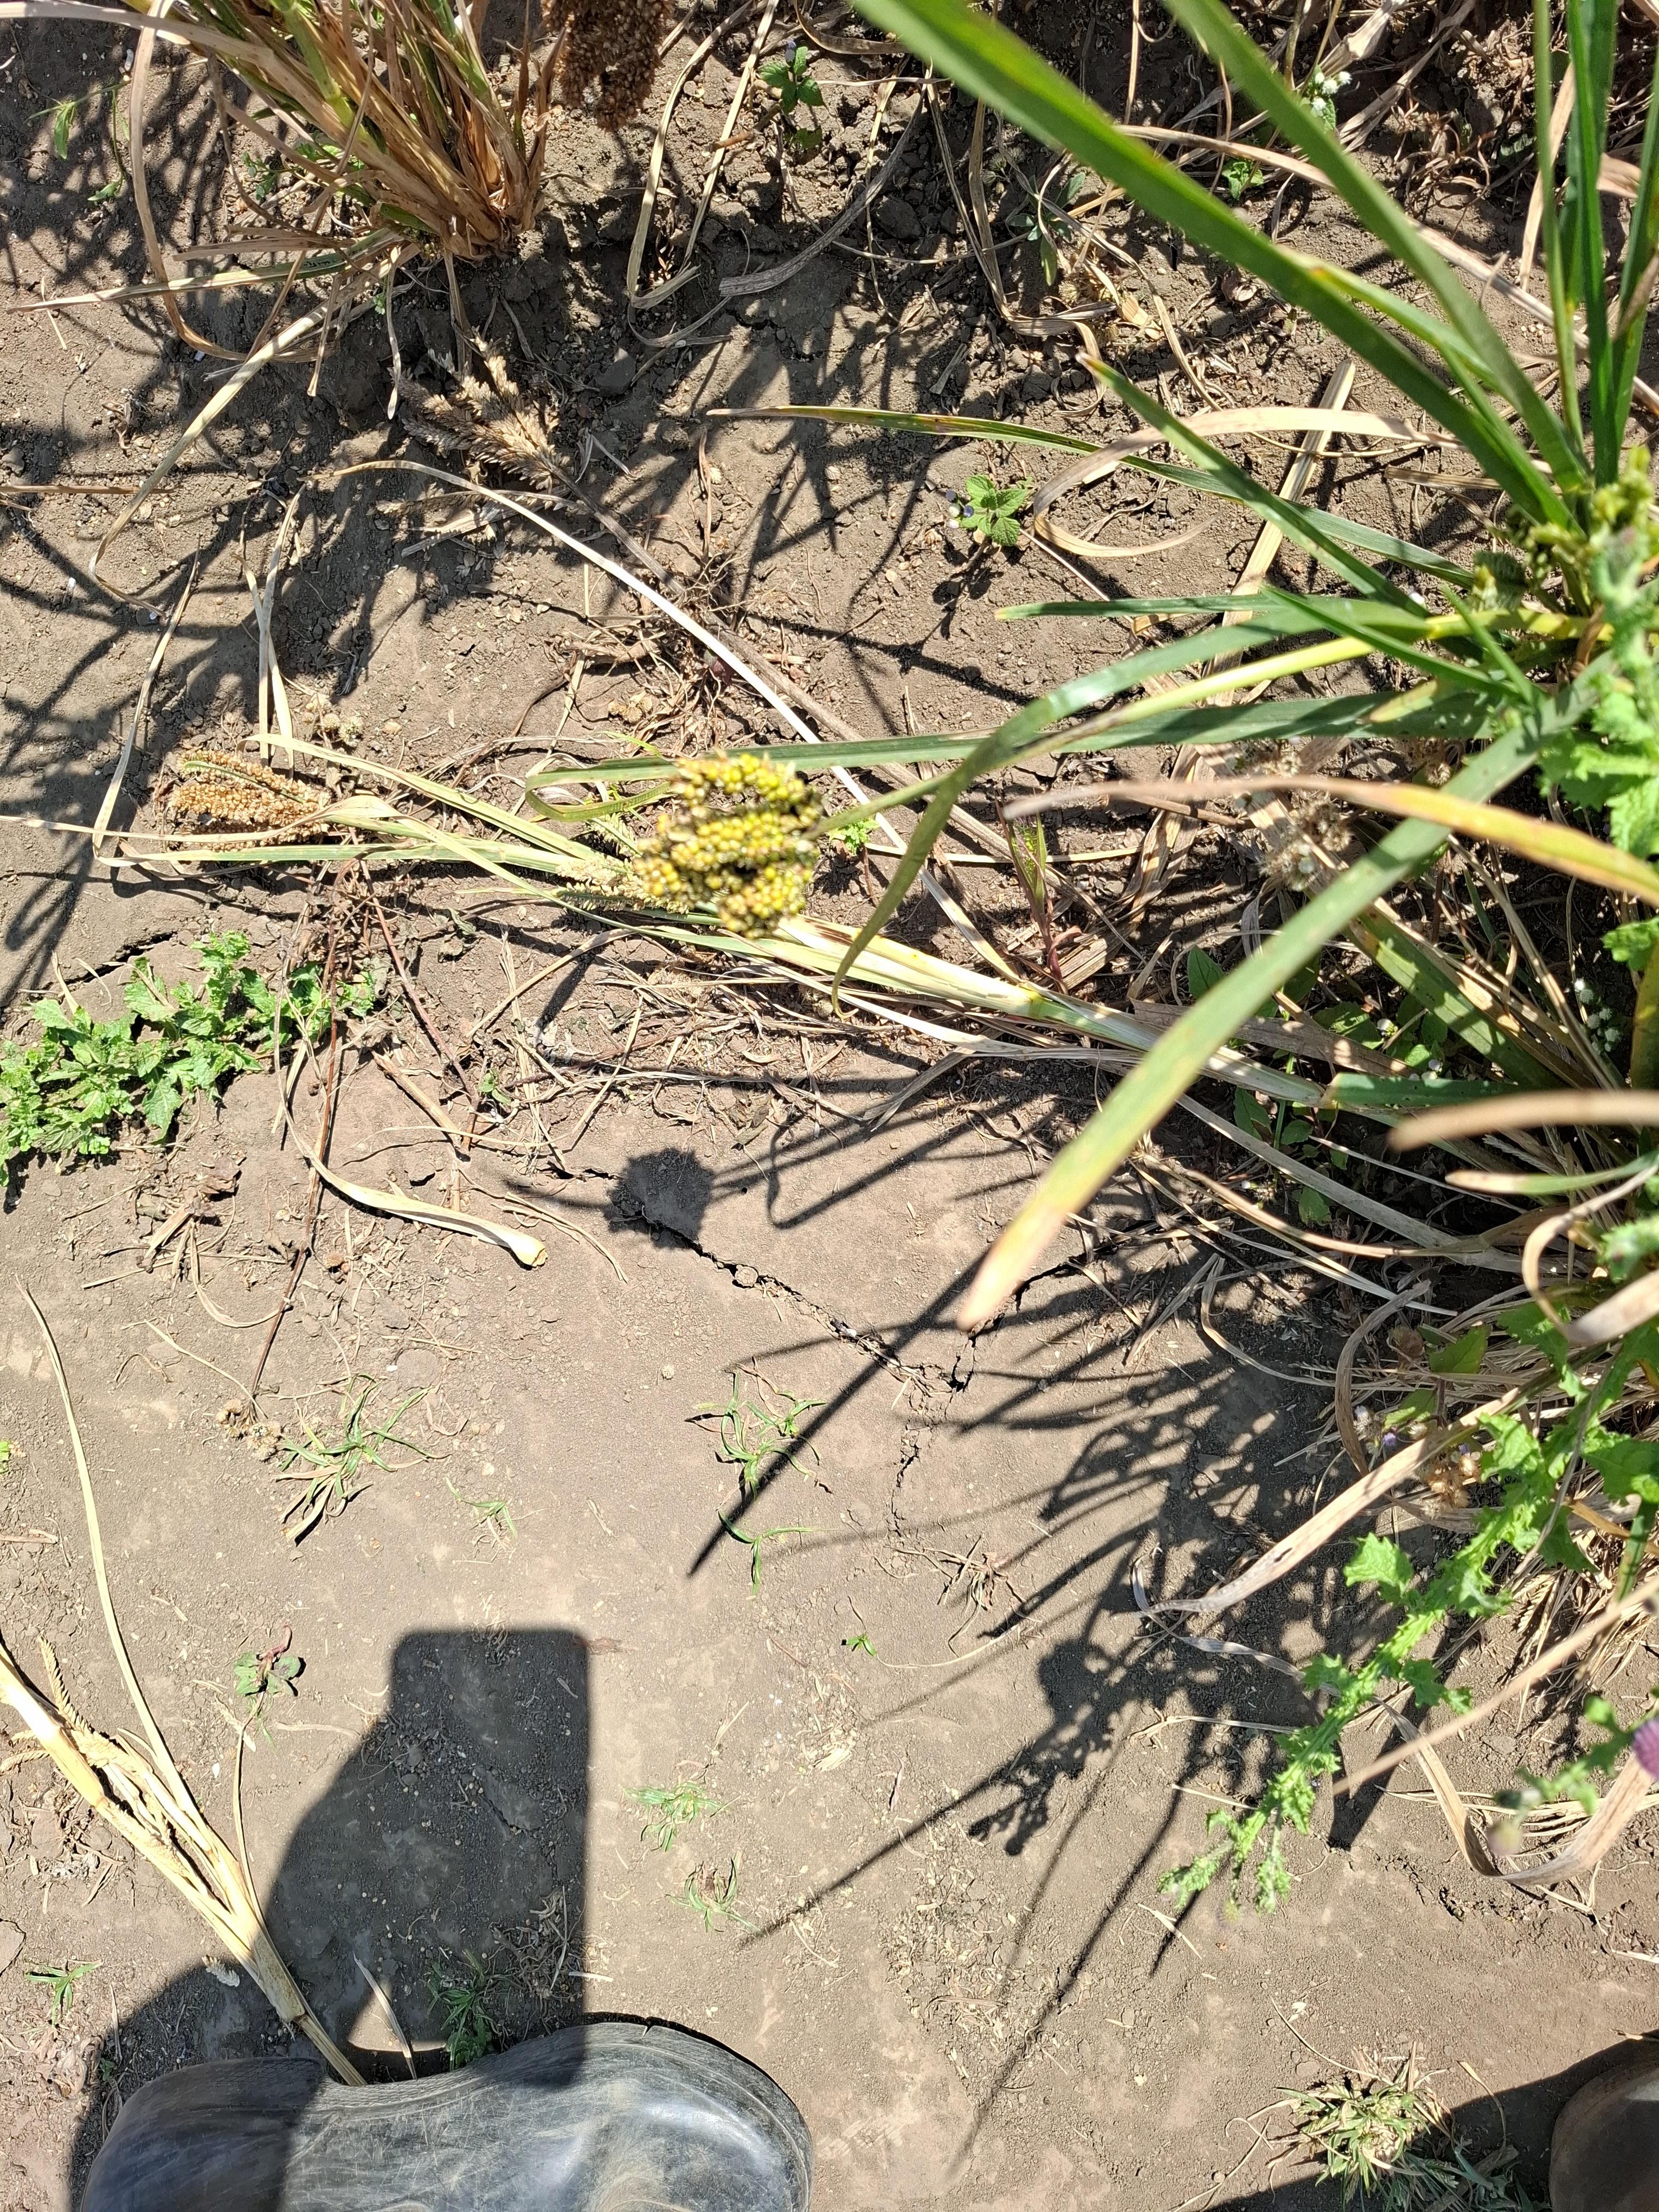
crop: finger millet
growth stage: filling grain
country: Tanzania
